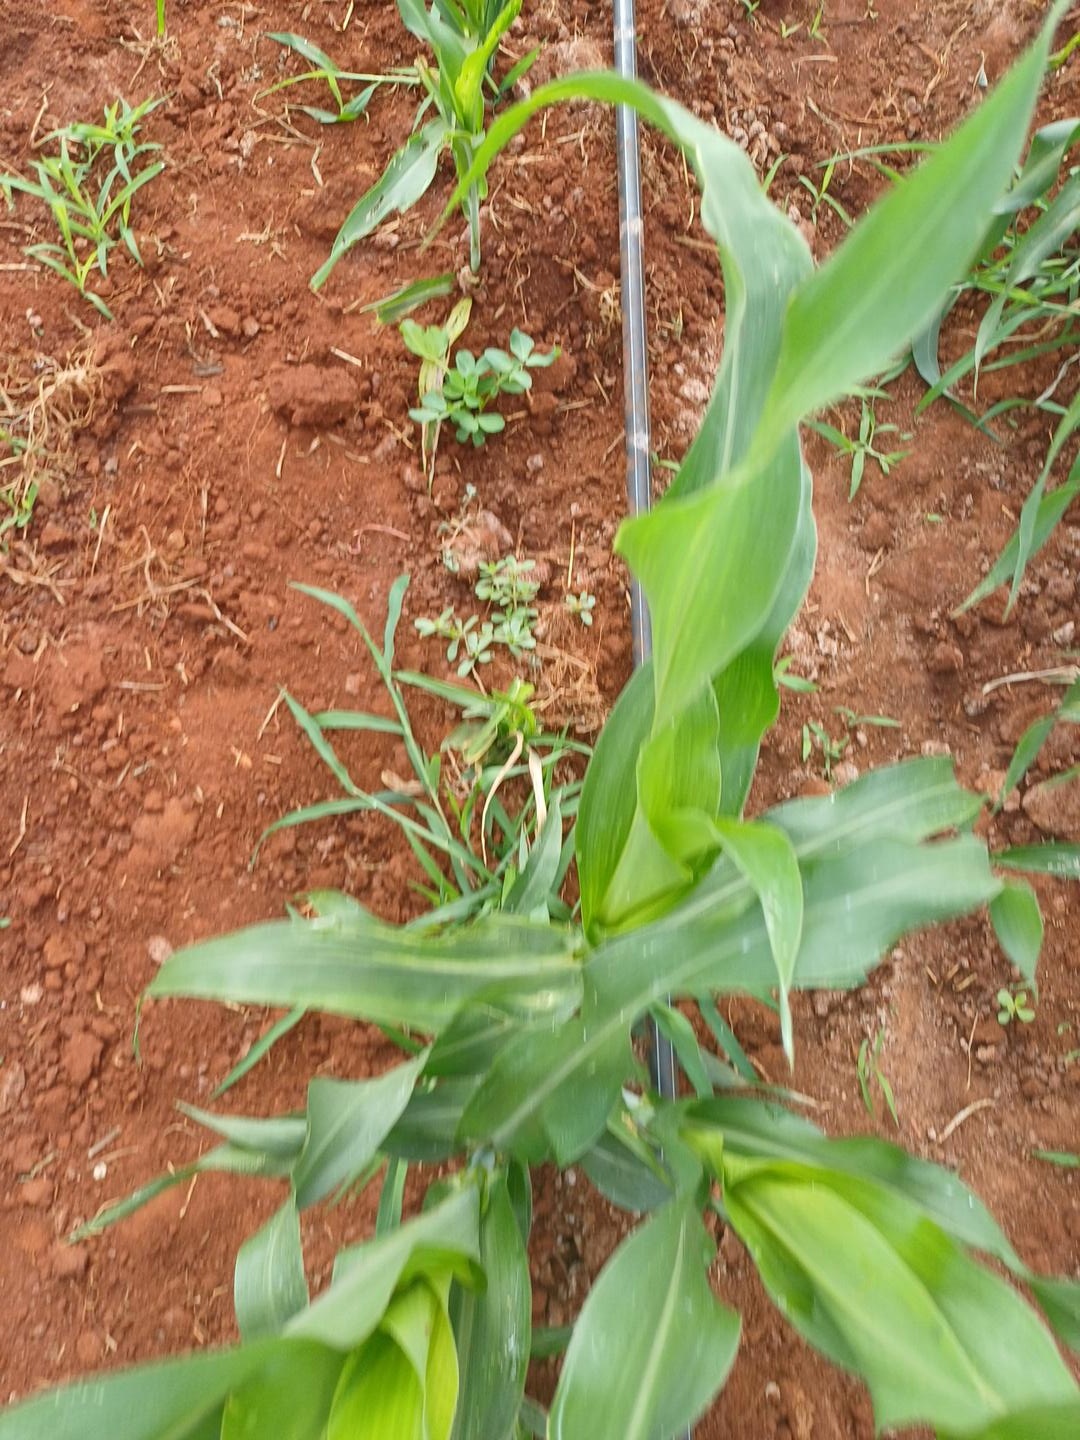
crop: sorghum
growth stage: elongation stem
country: Kenya
